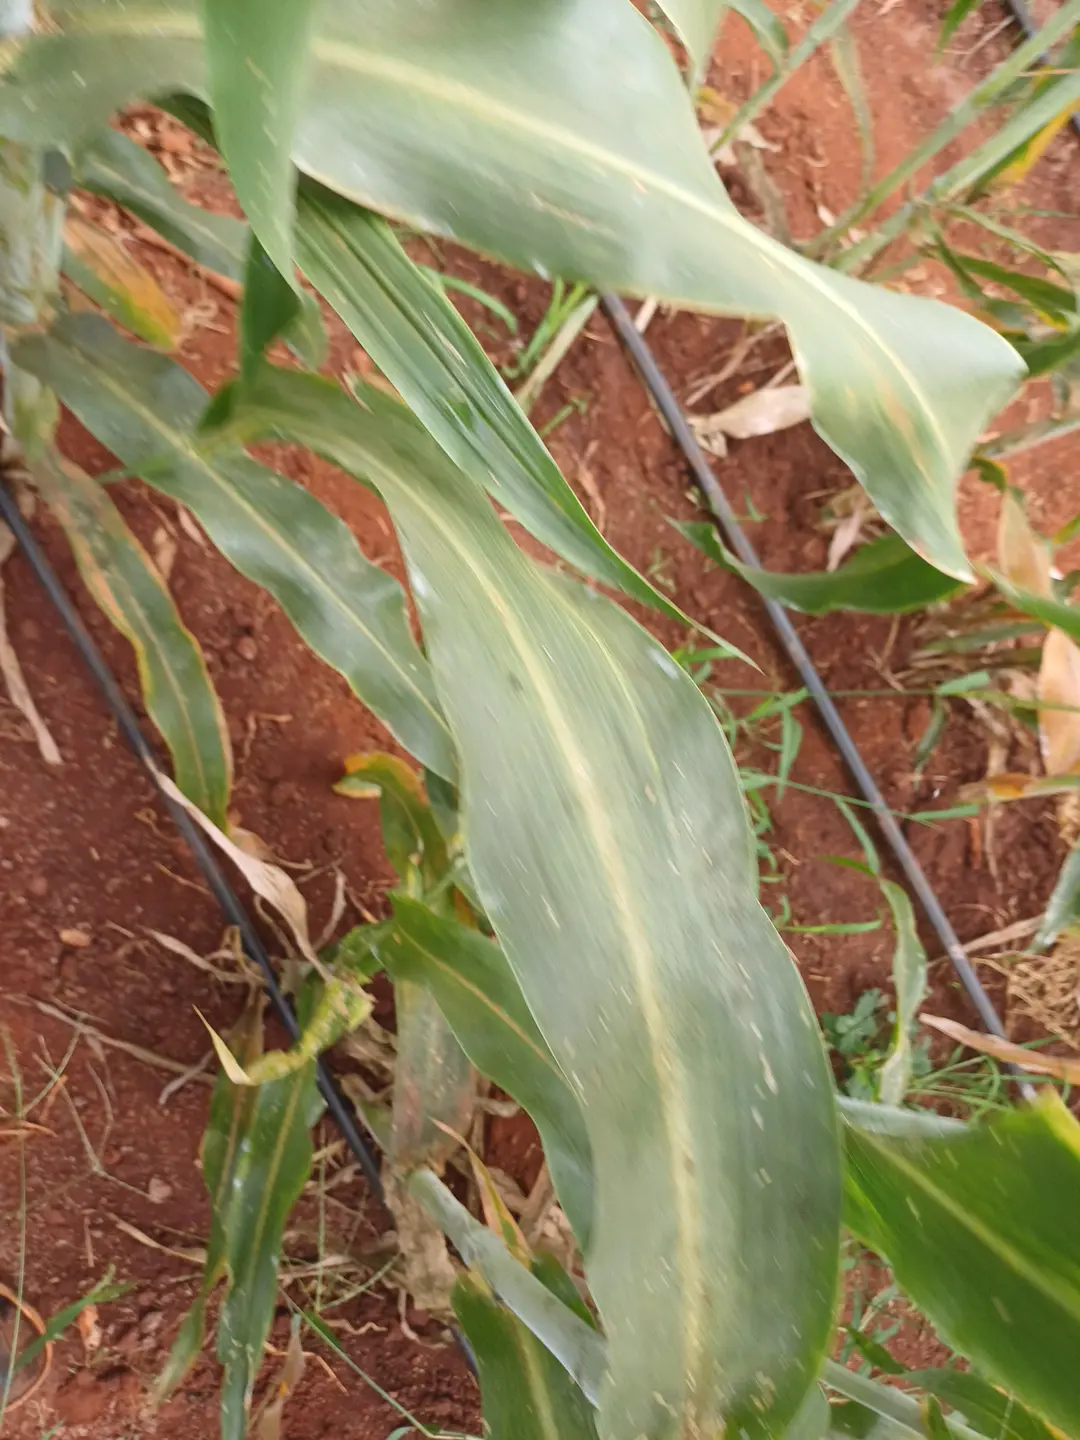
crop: sorghum
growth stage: filling grain
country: Kenya
